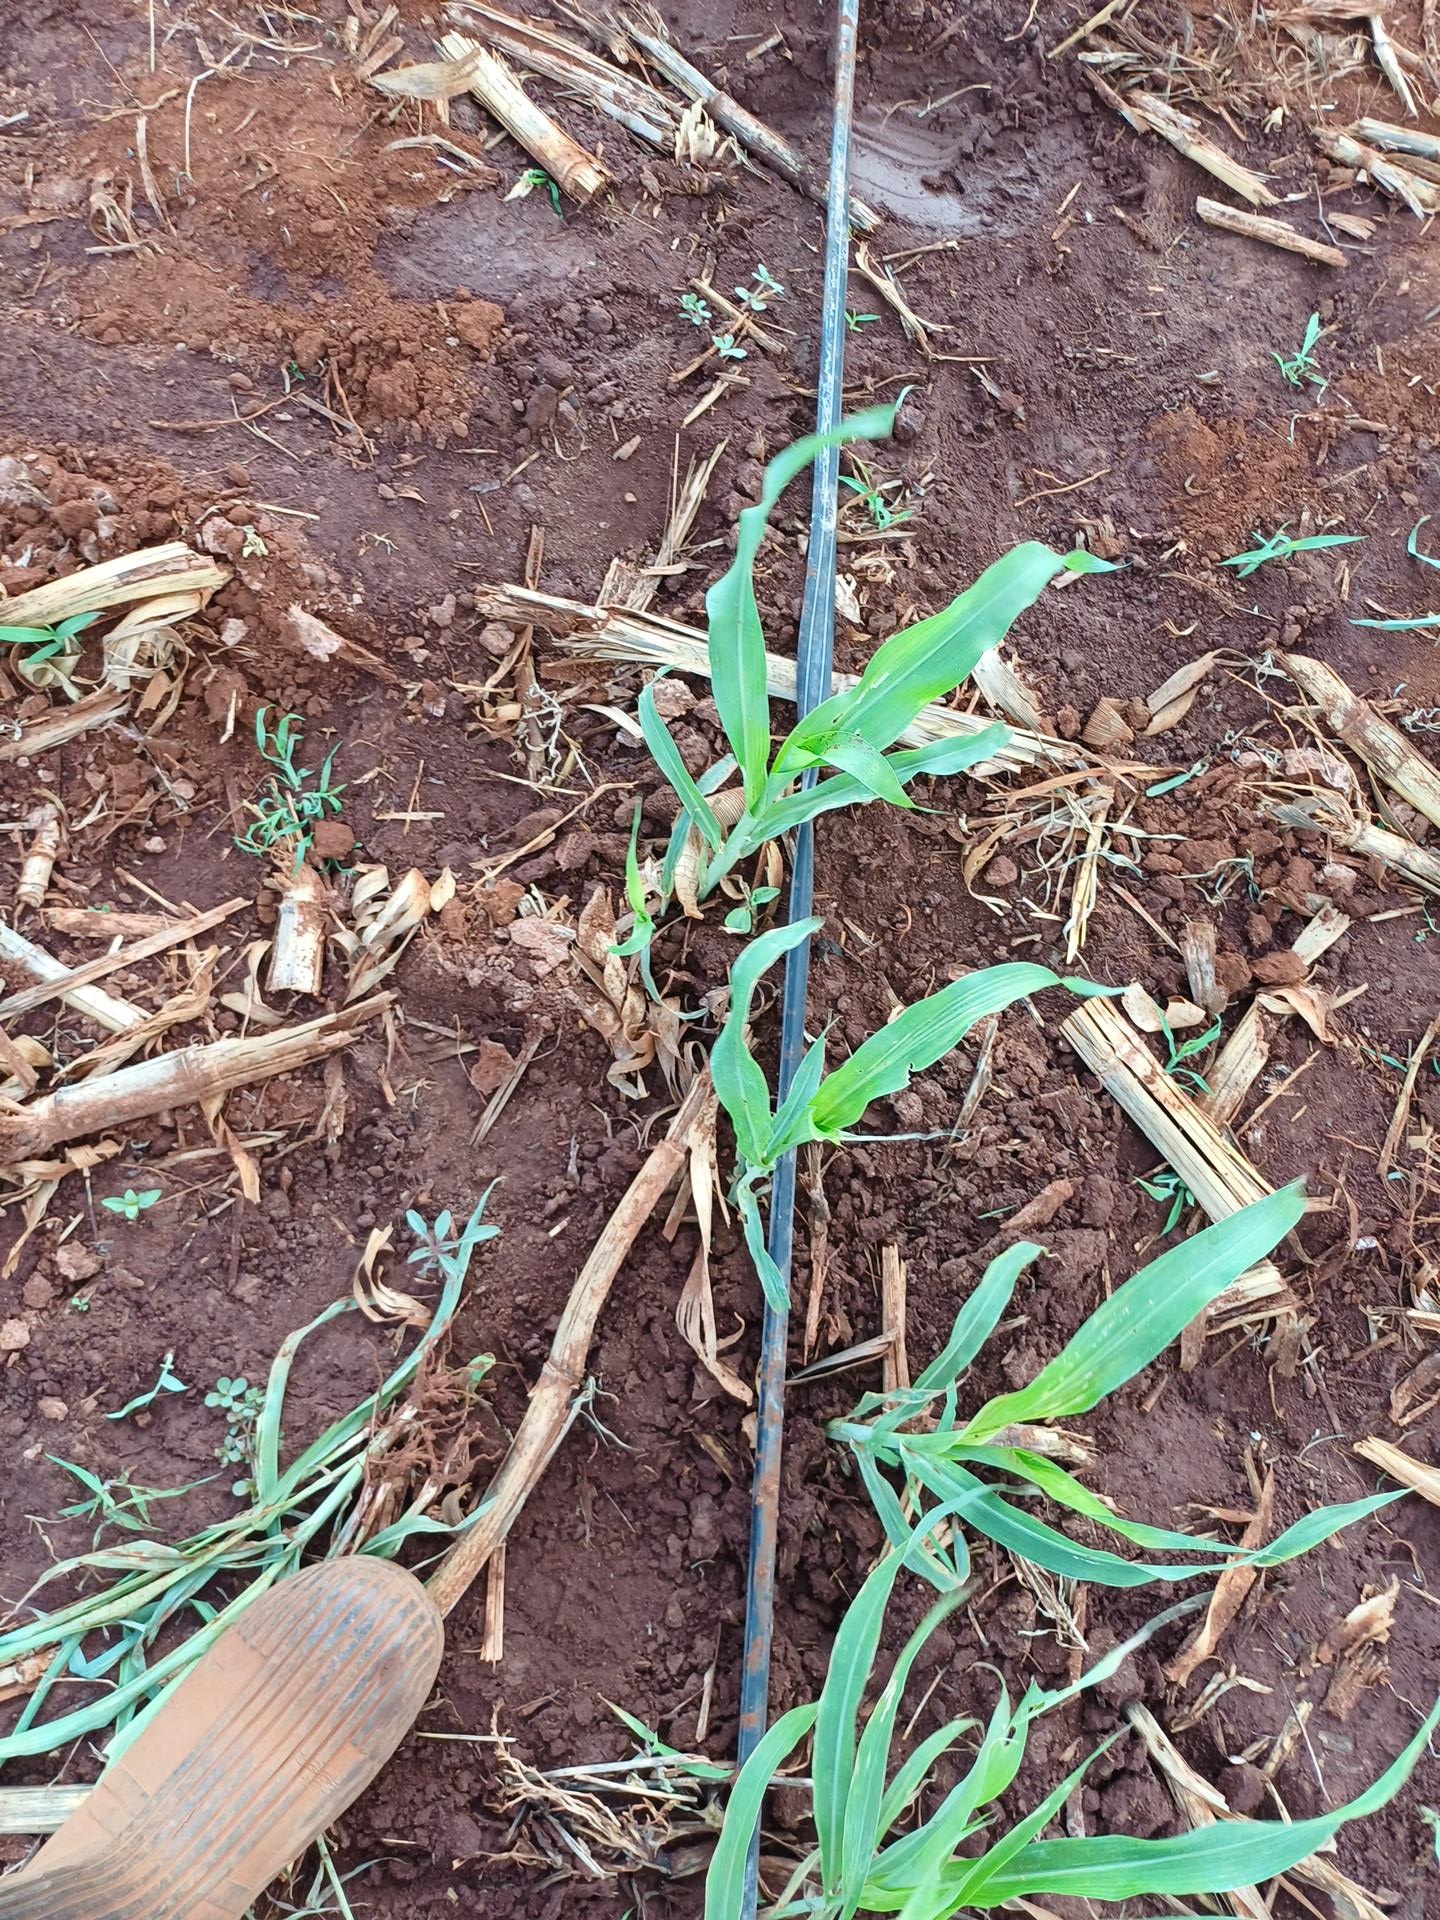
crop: sorghum
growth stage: vegetative
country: Kenya
